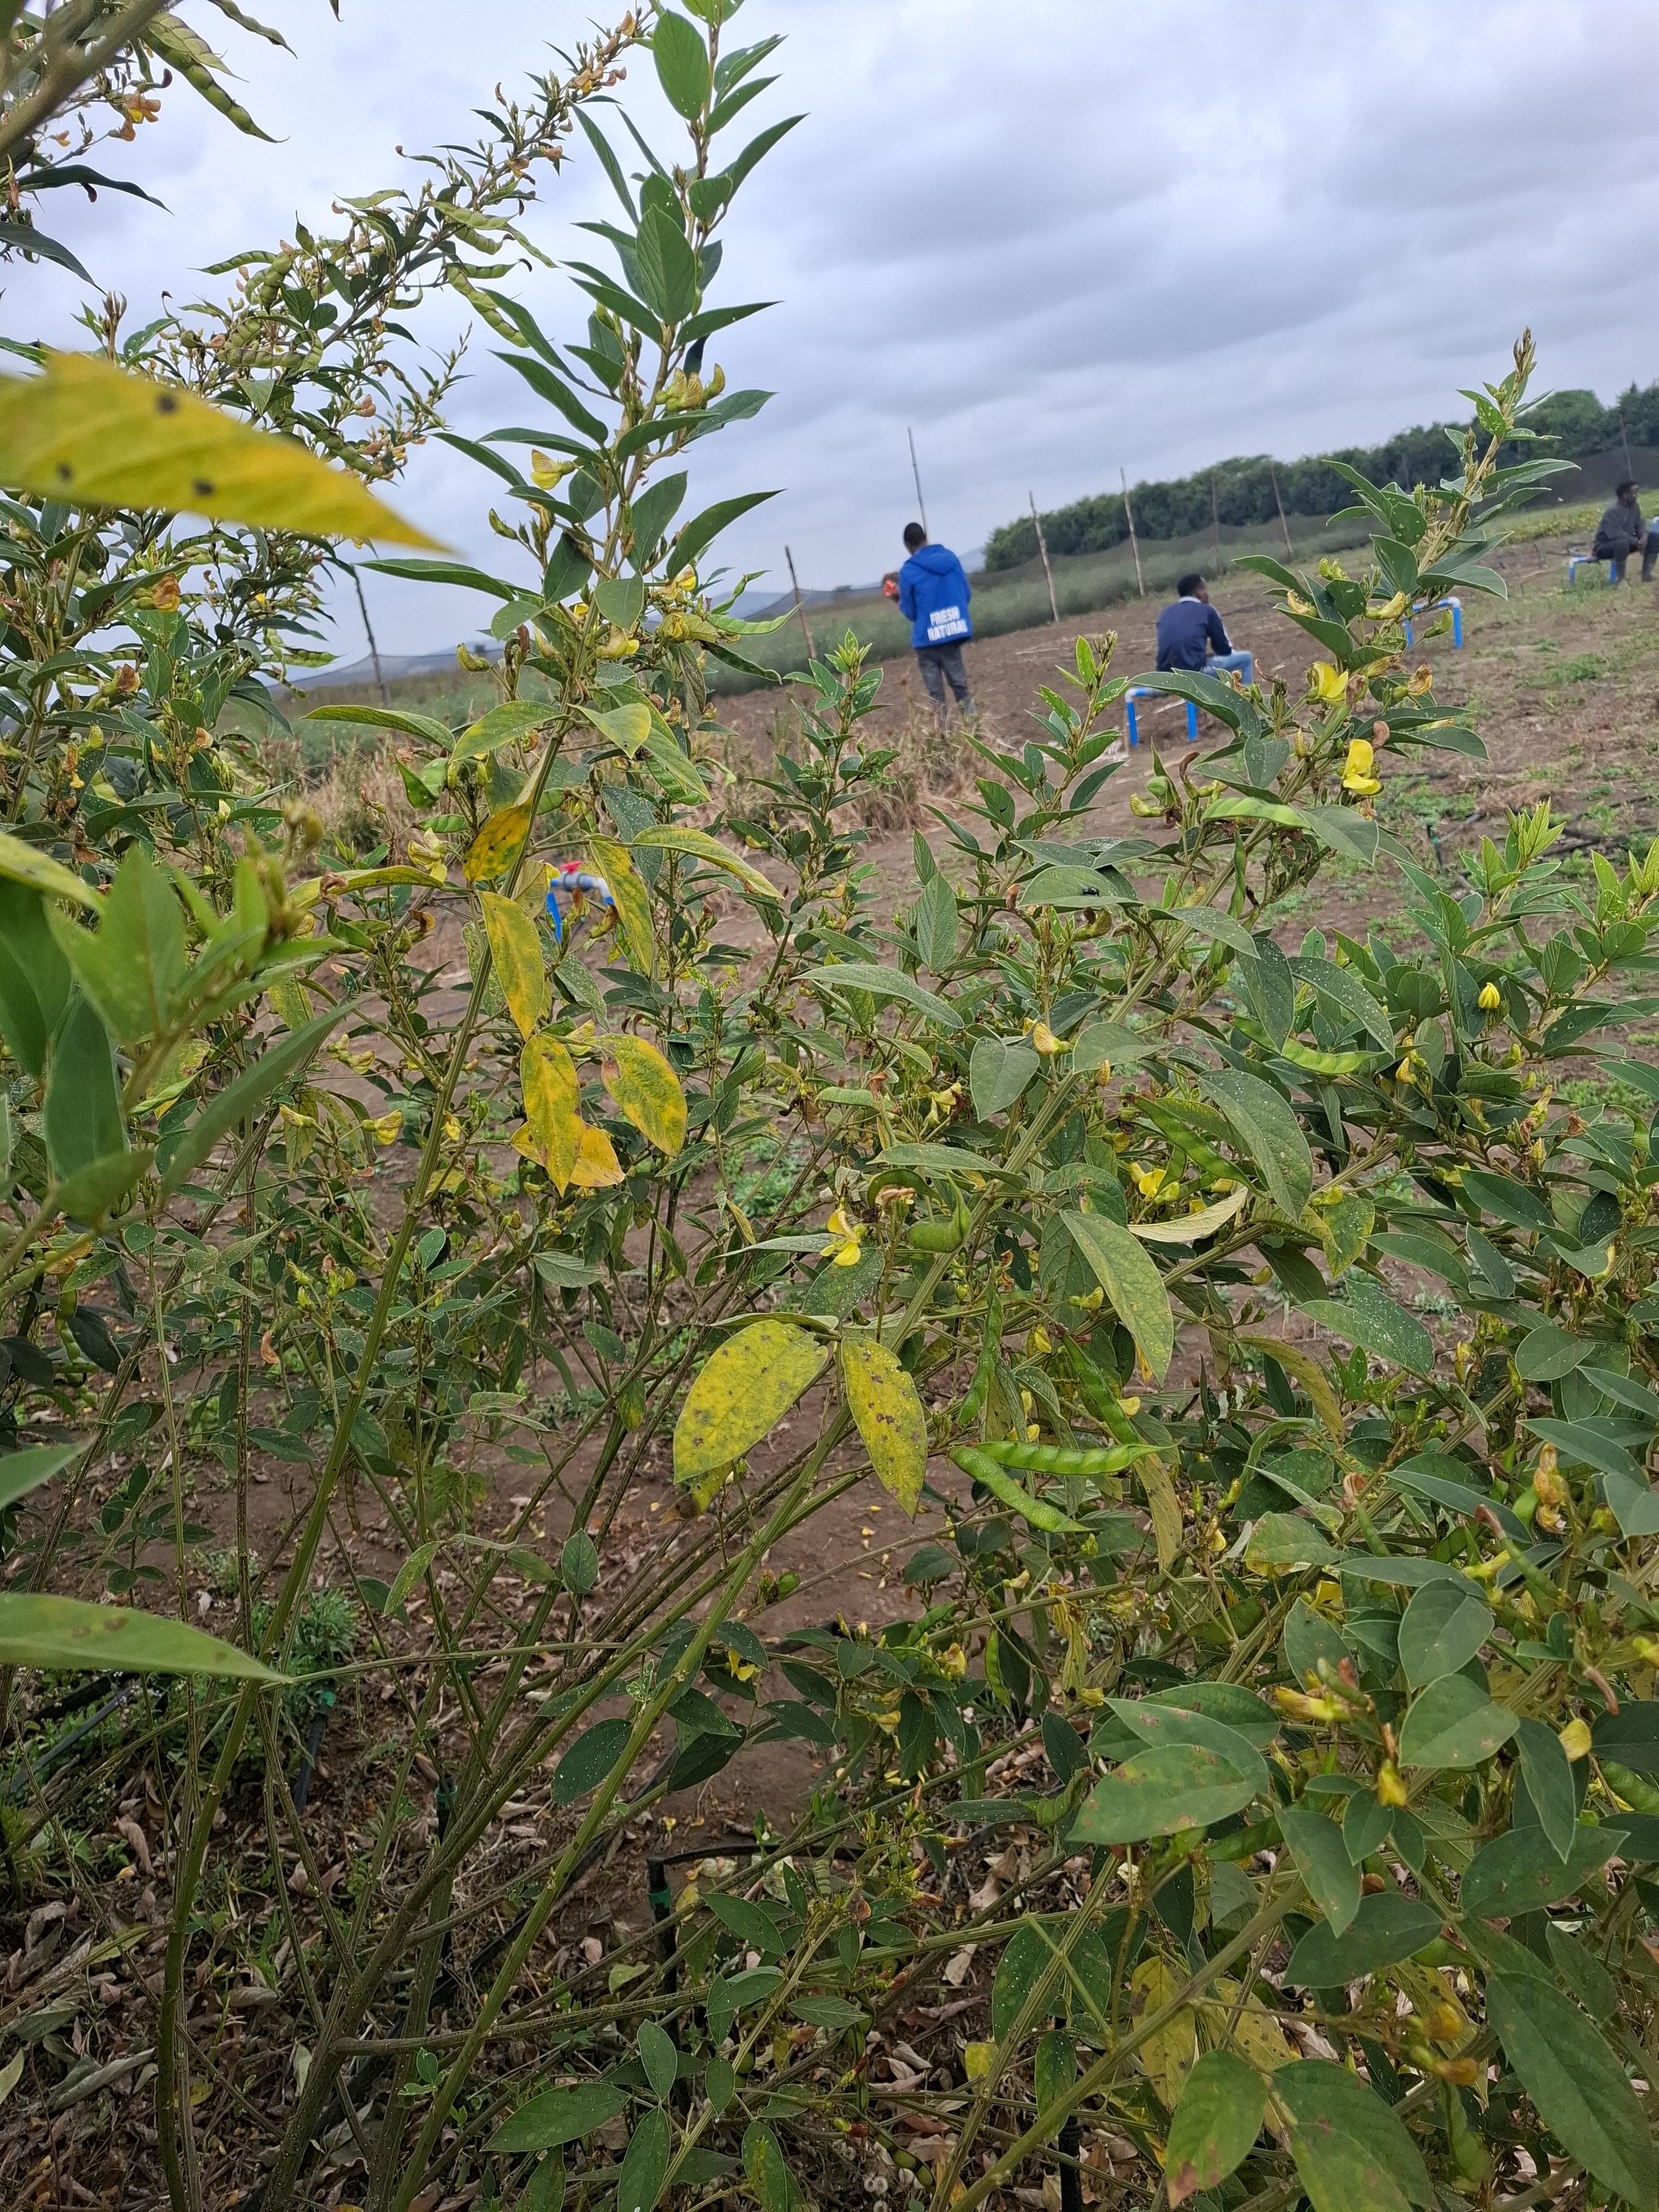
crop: pigeonpea
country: Tanzania
